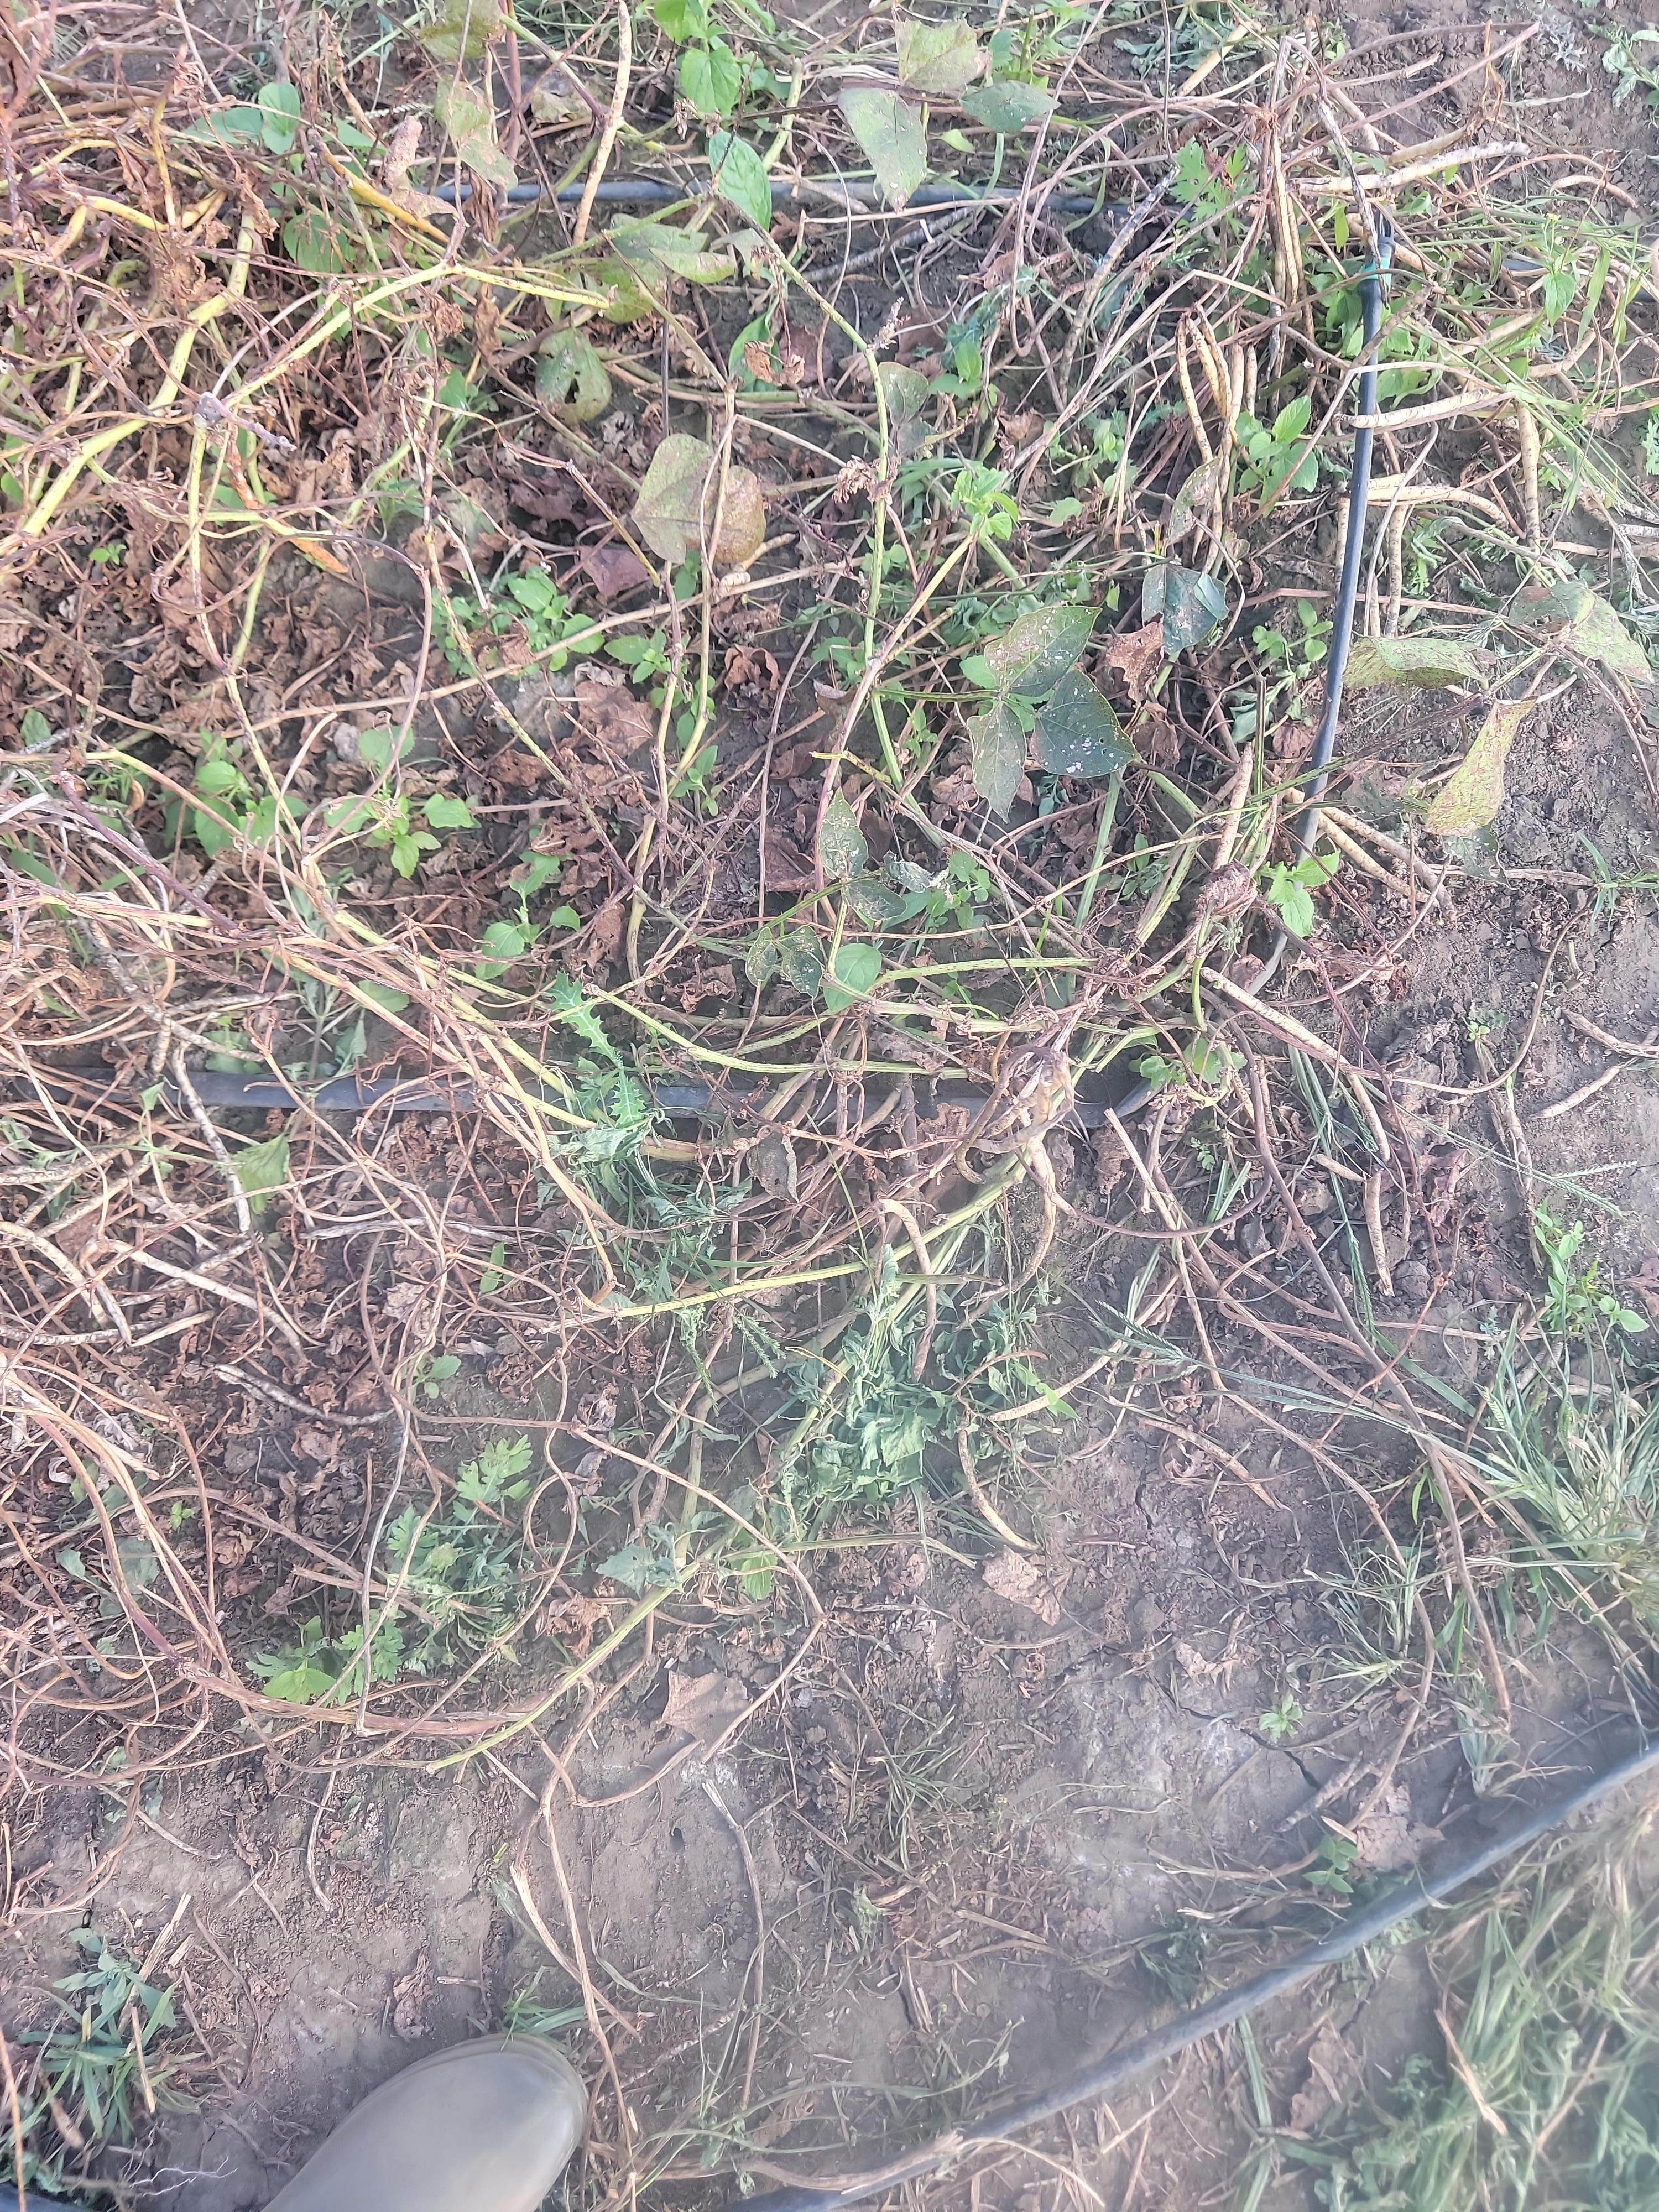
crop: cowpea
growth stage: harvest maturity
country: Tanzania
